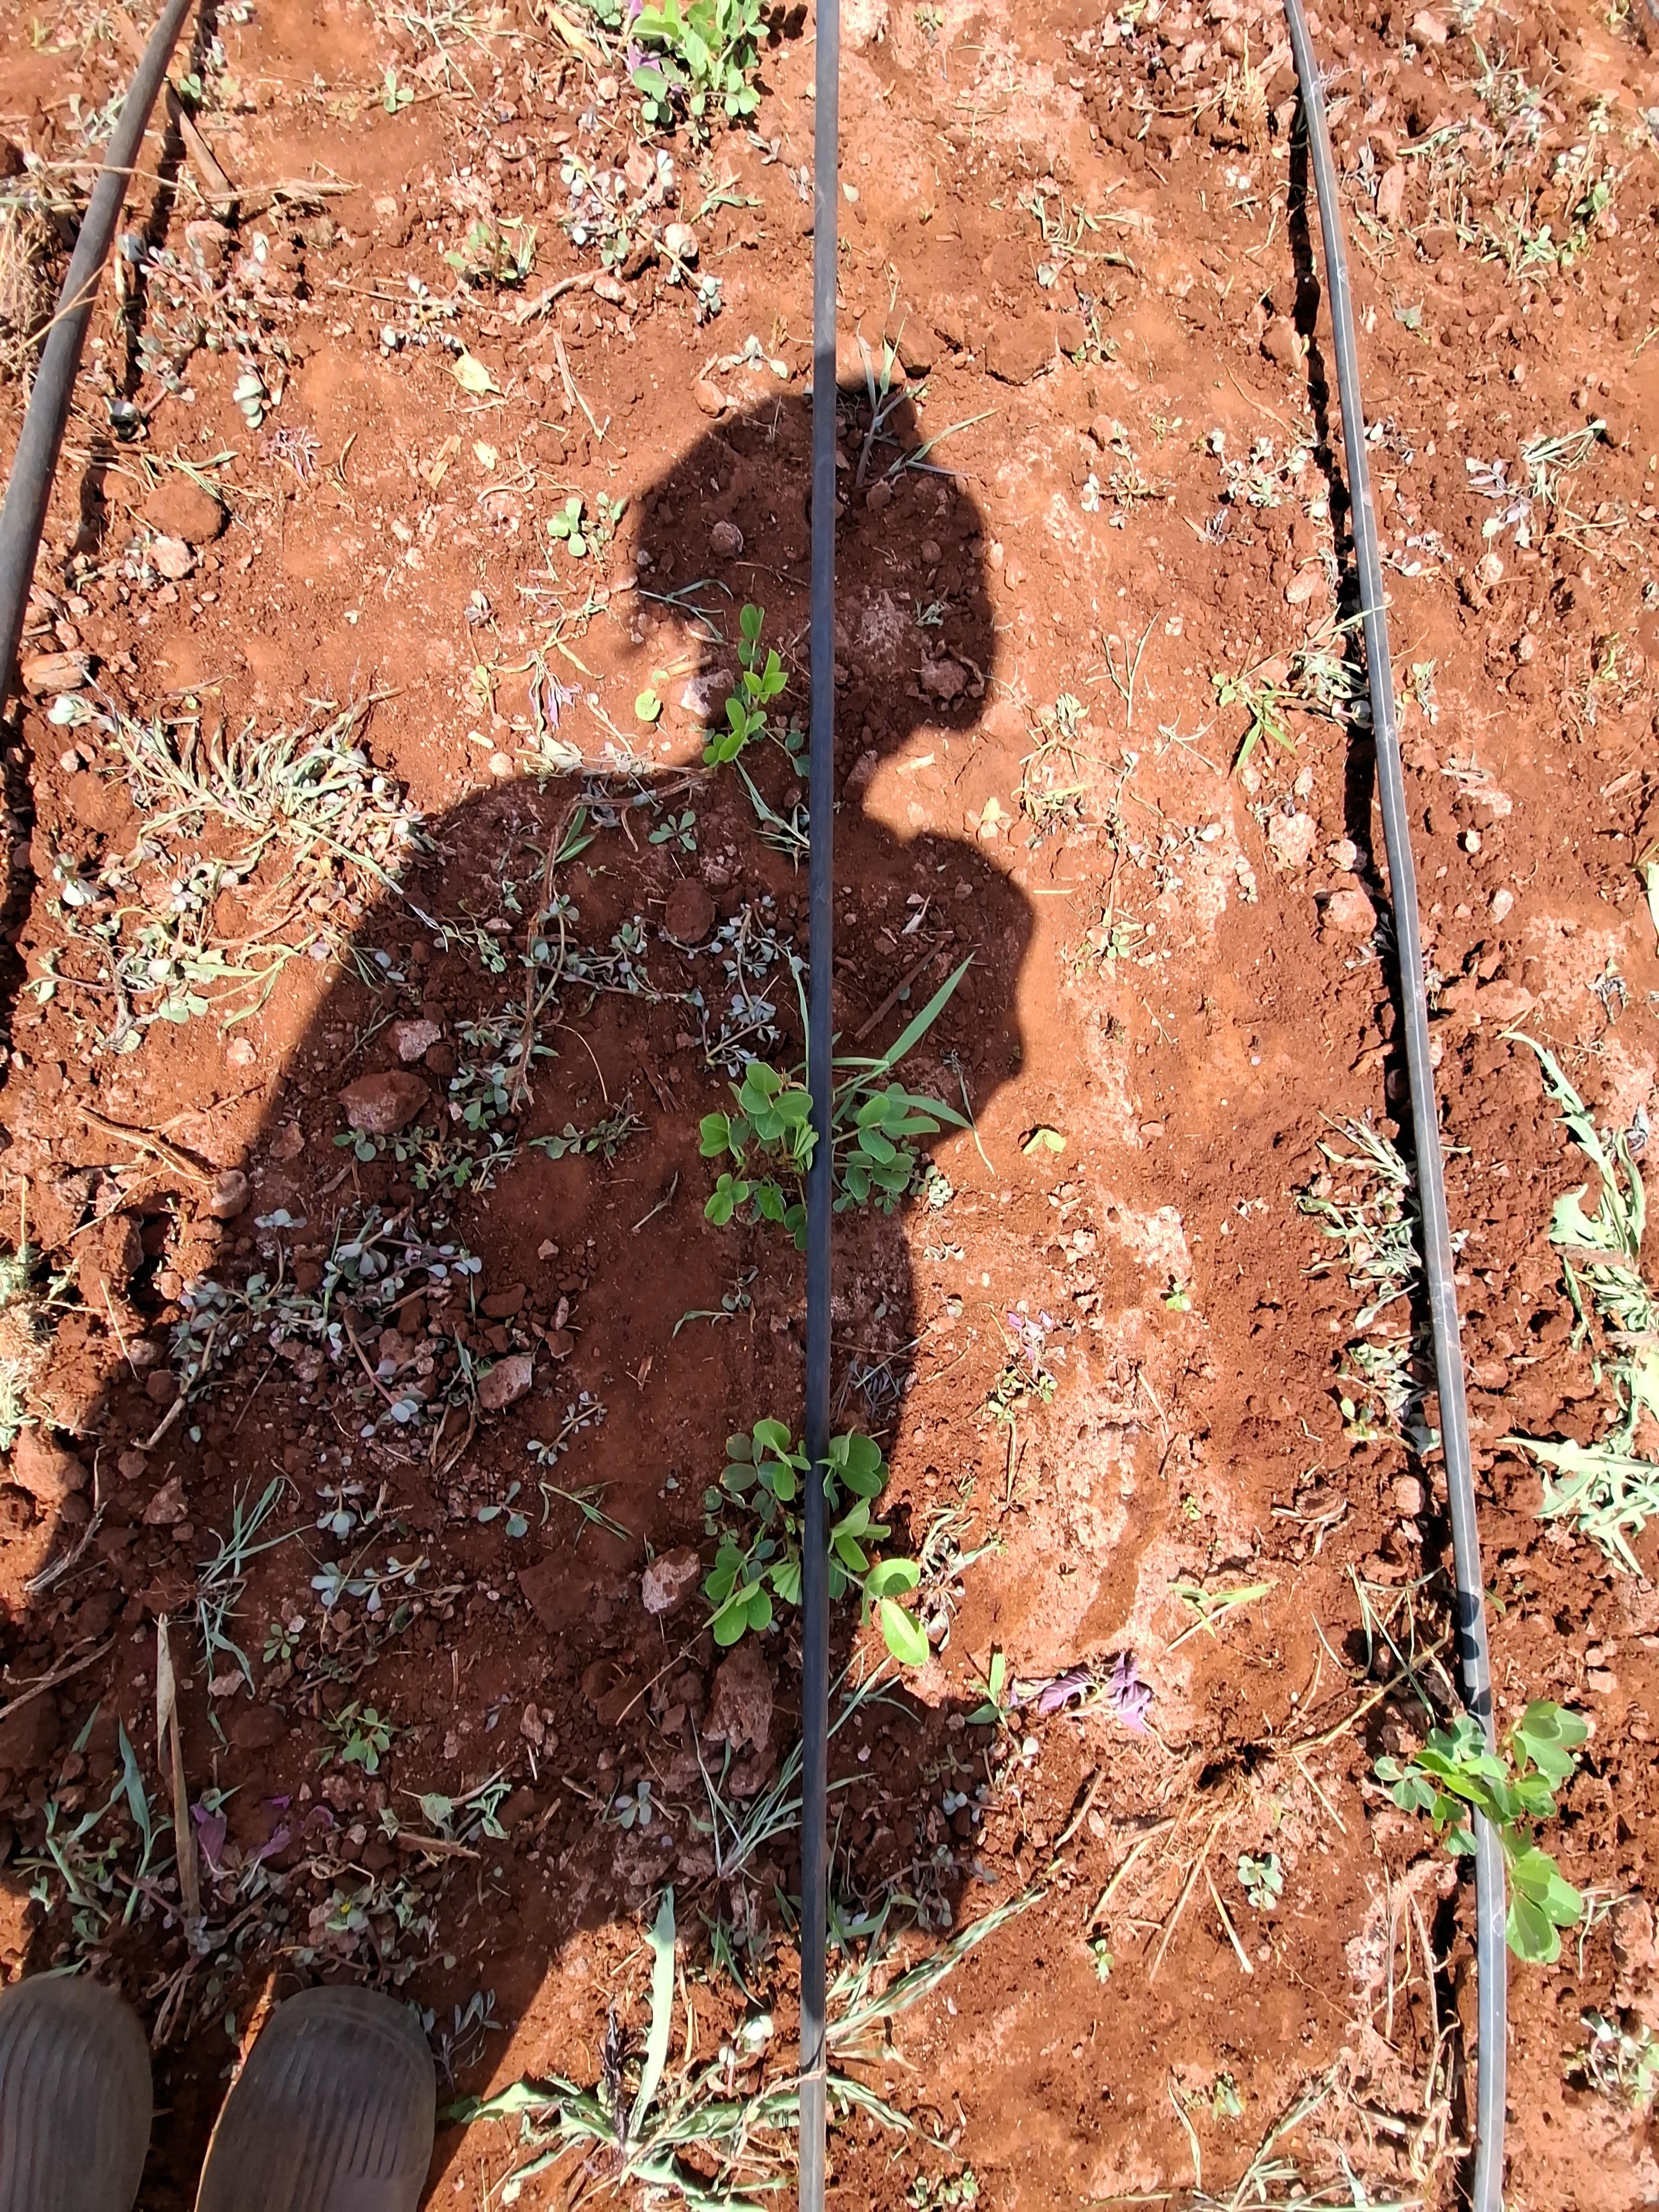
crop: groundnut
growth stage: vegetative
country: Kenya
